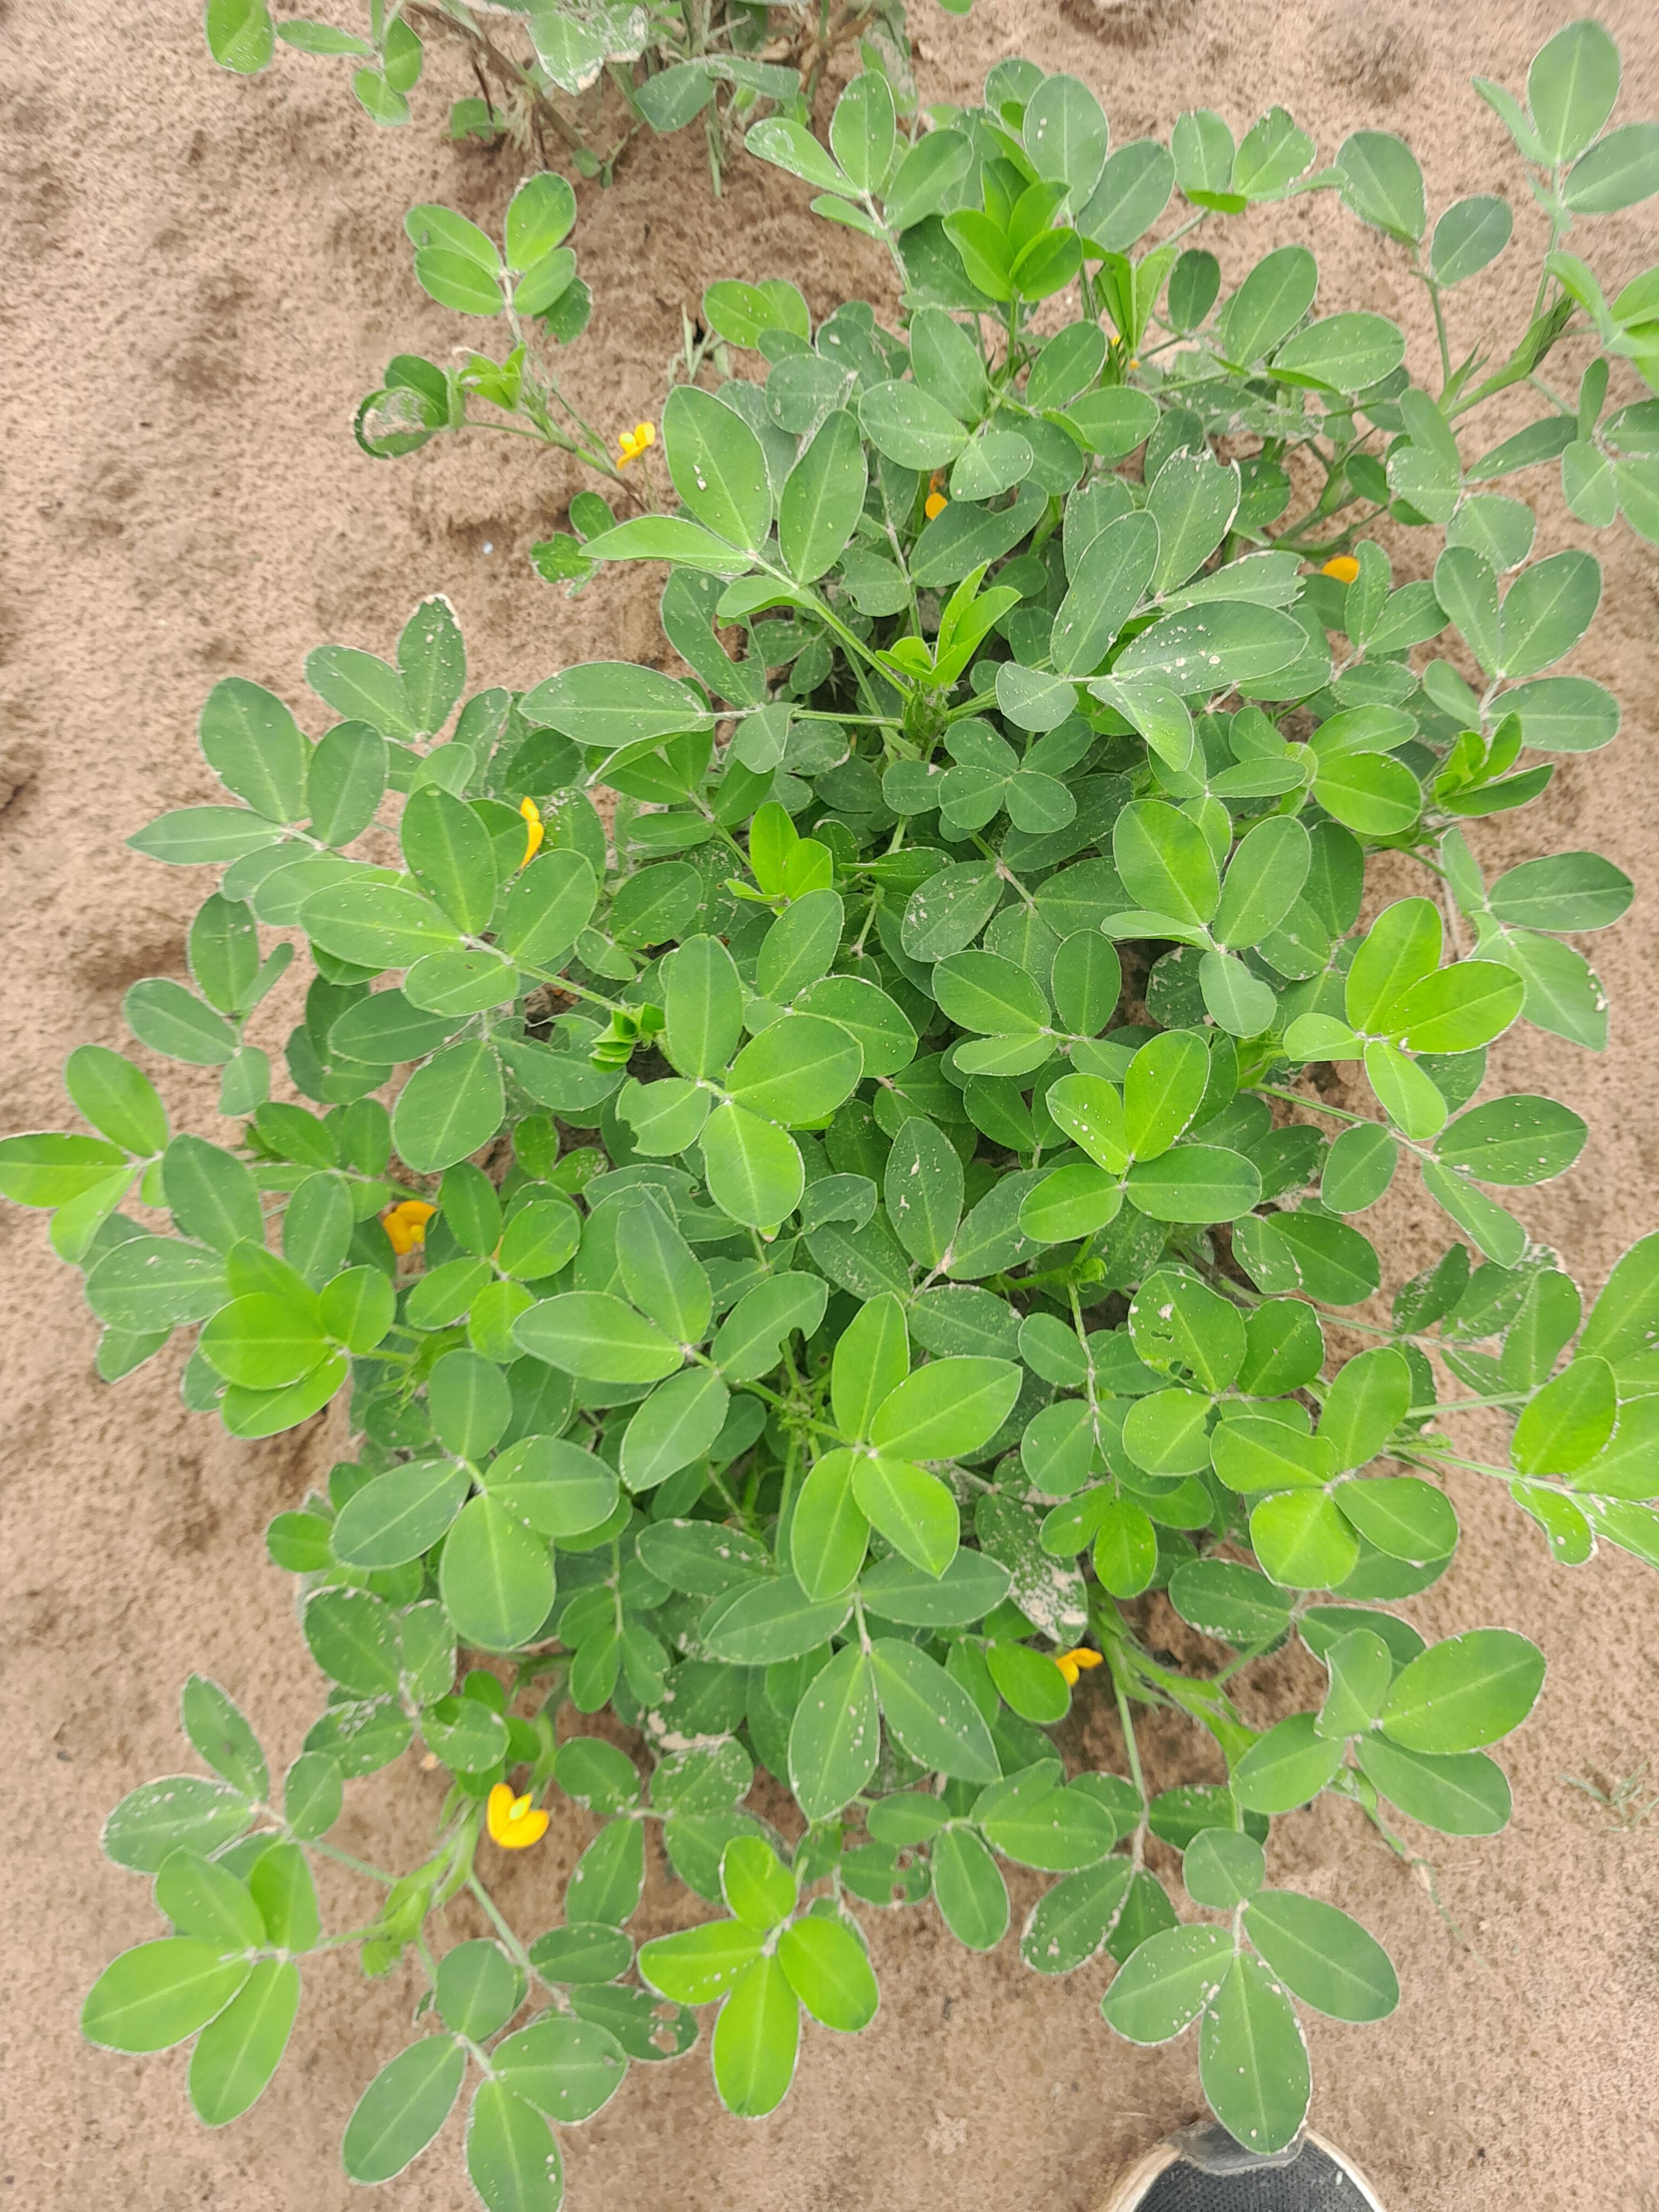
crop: groundnut
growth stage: flowering
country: Senegal
